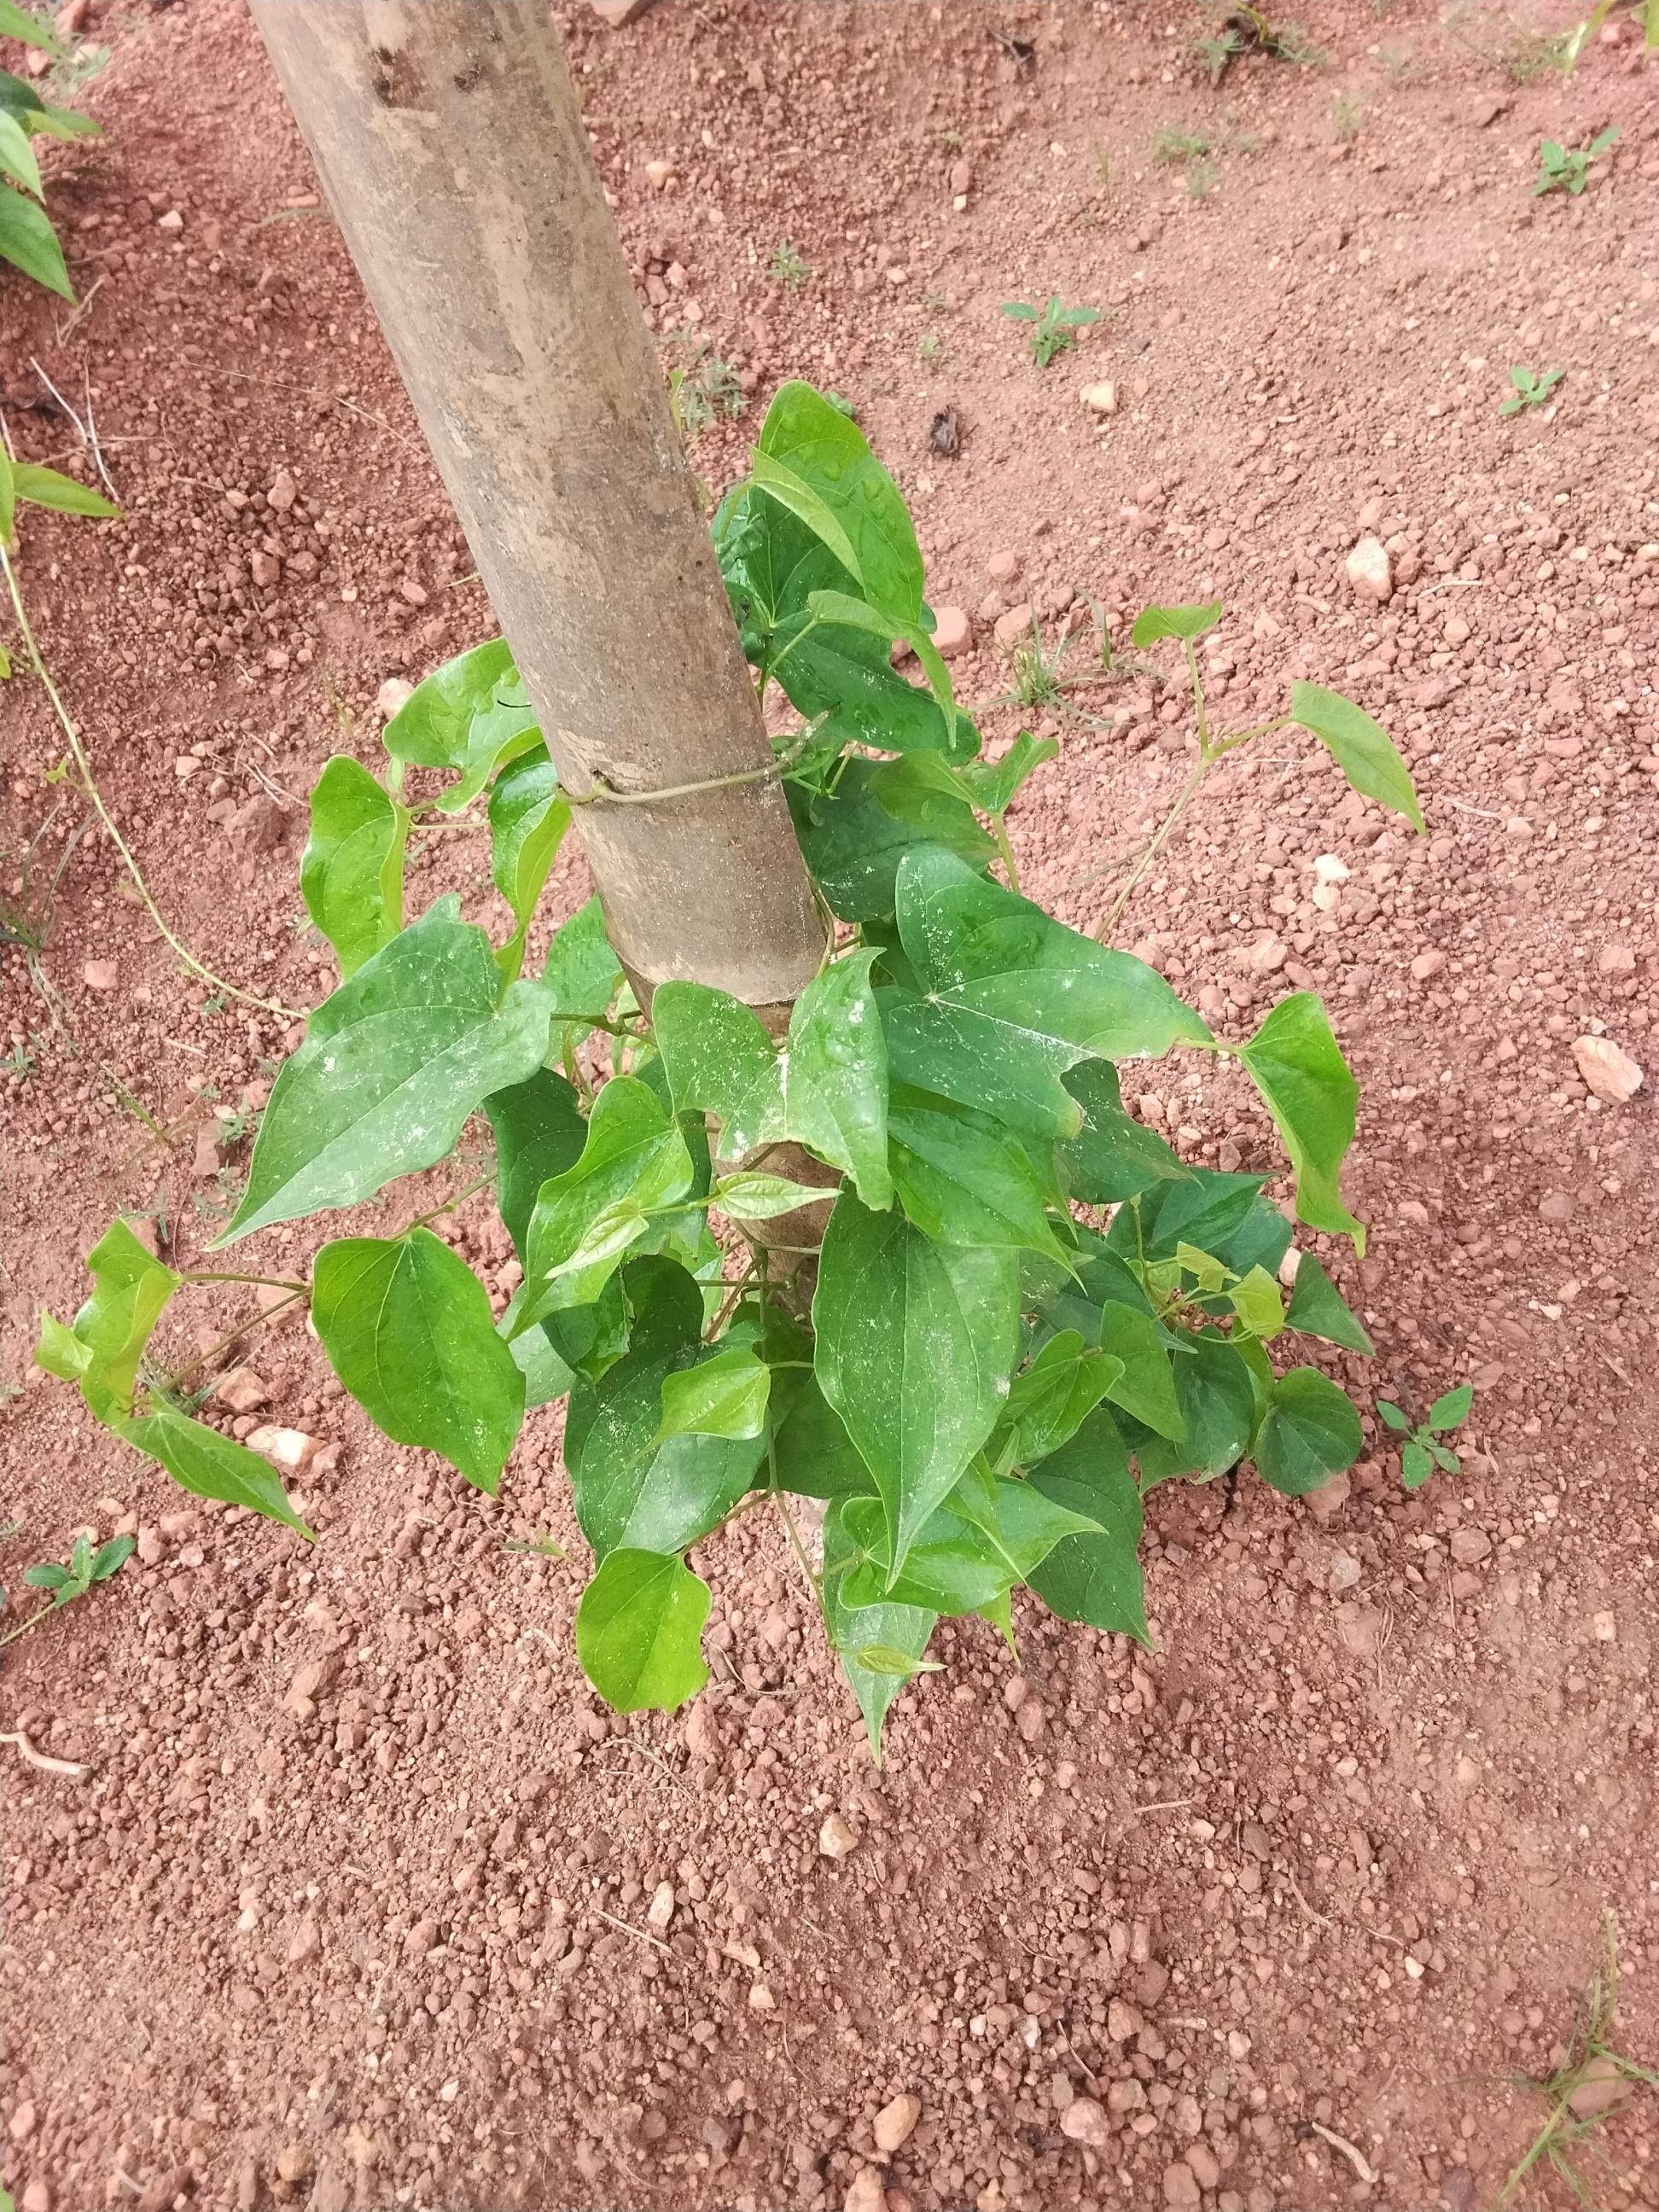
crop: yam
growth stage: vegetative
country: Nigeria
